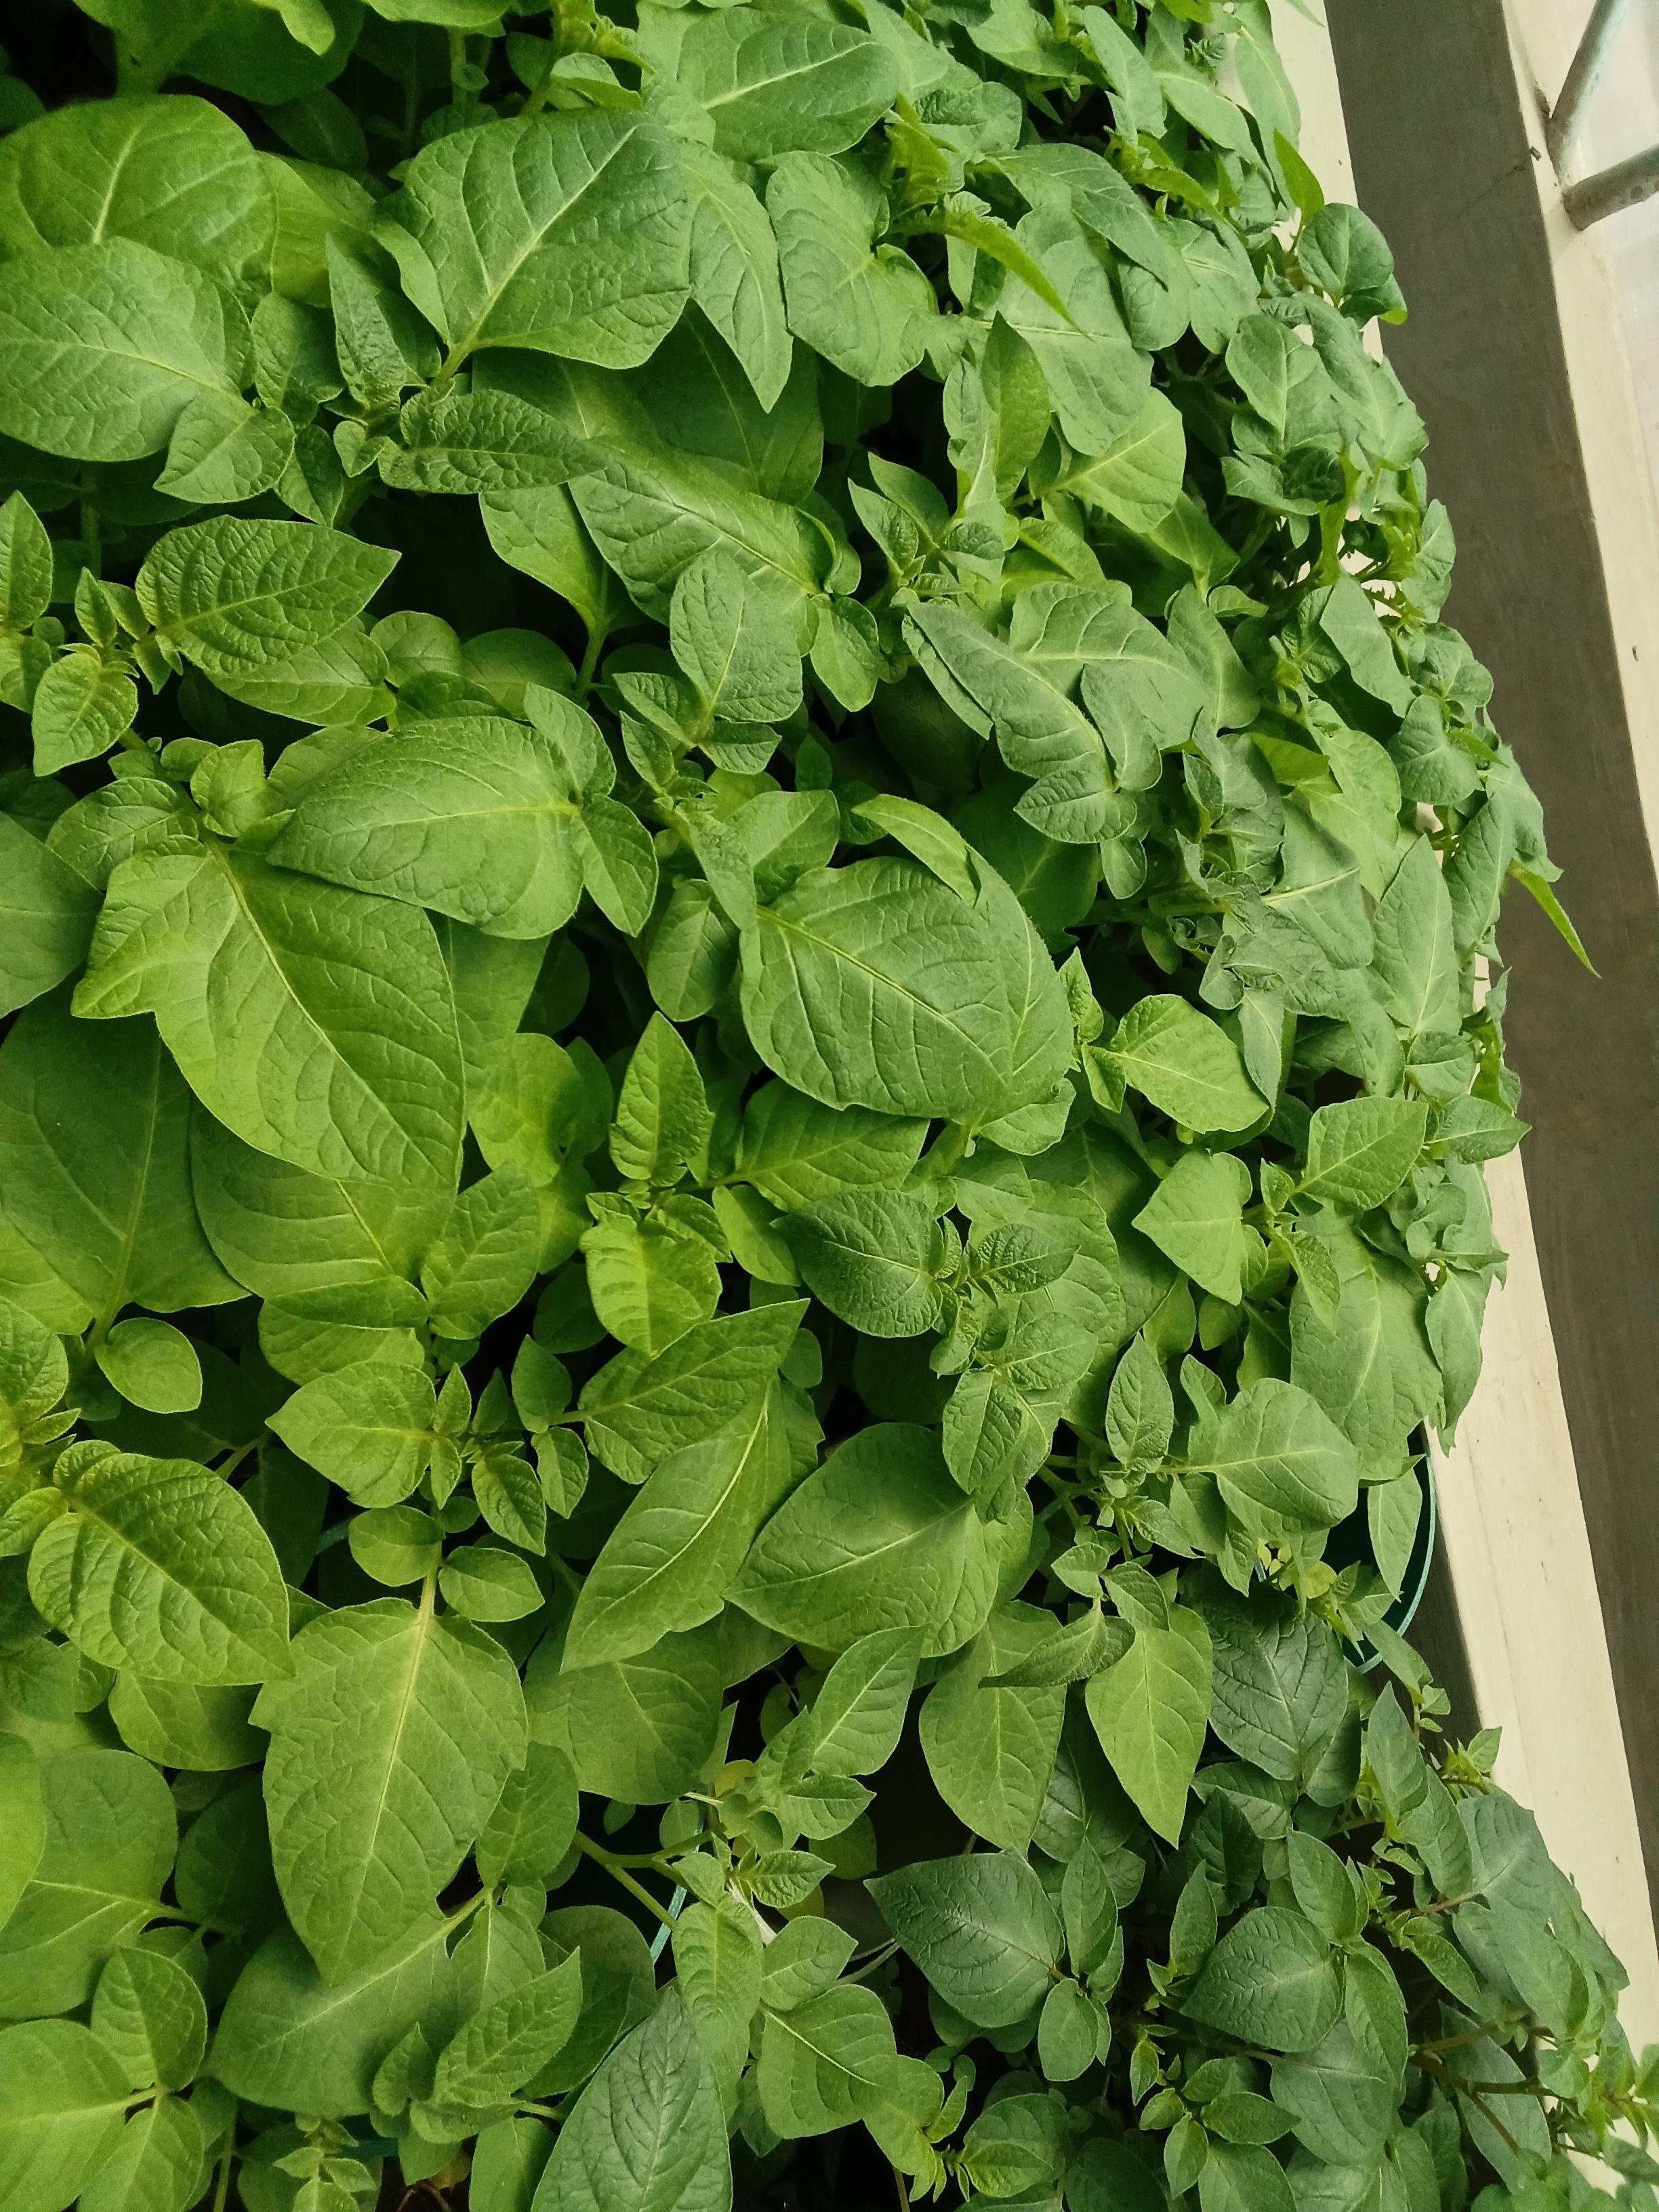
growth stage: vegetative
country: Kenya
